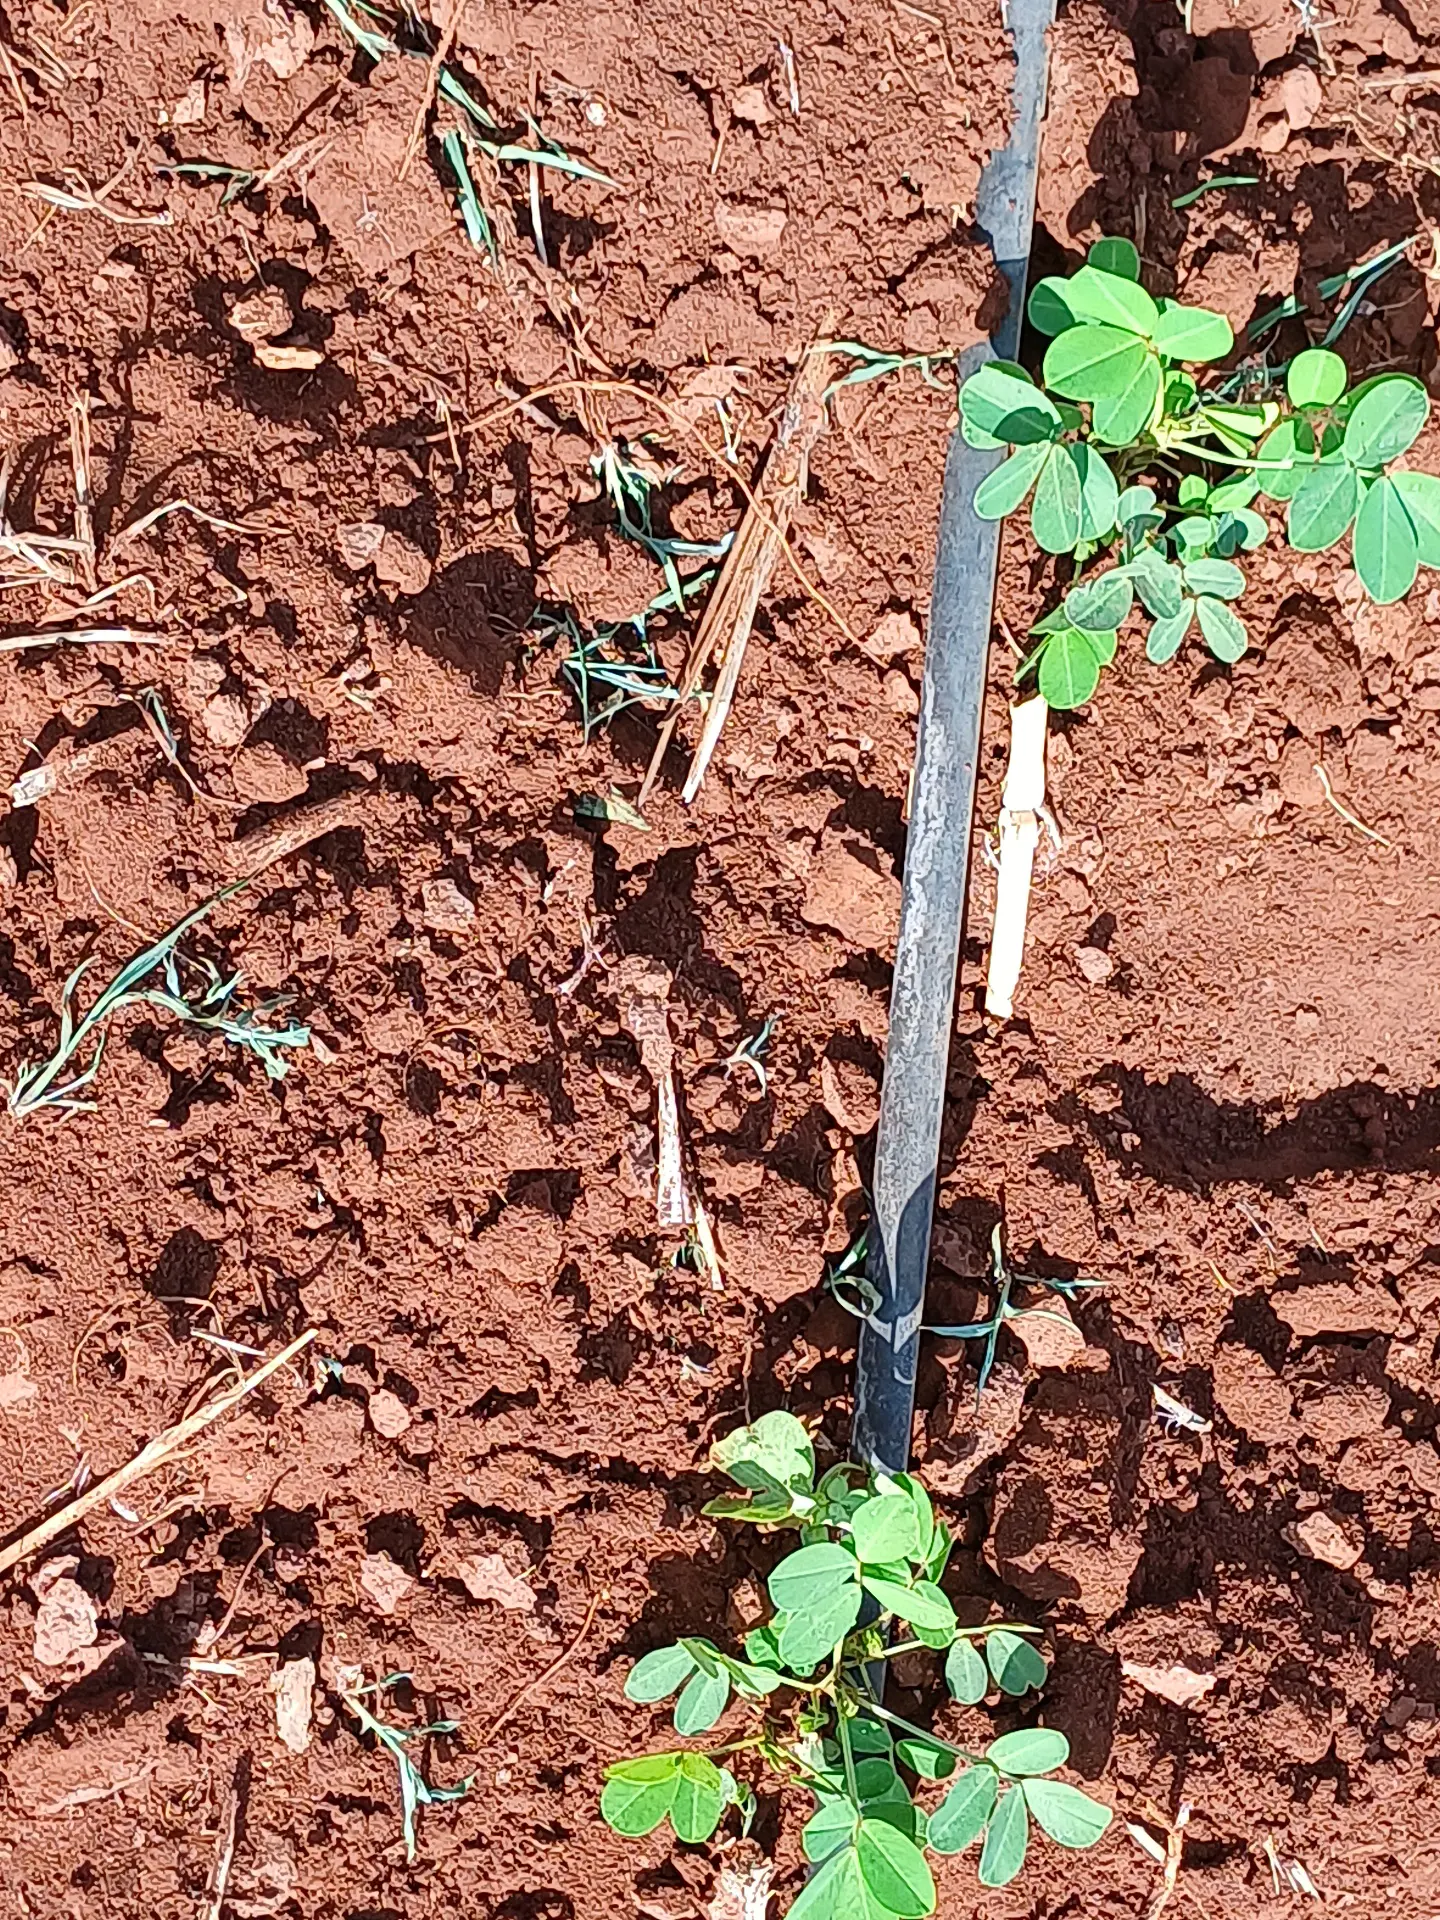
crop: groundnut
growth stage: vegetative
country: Kenya
